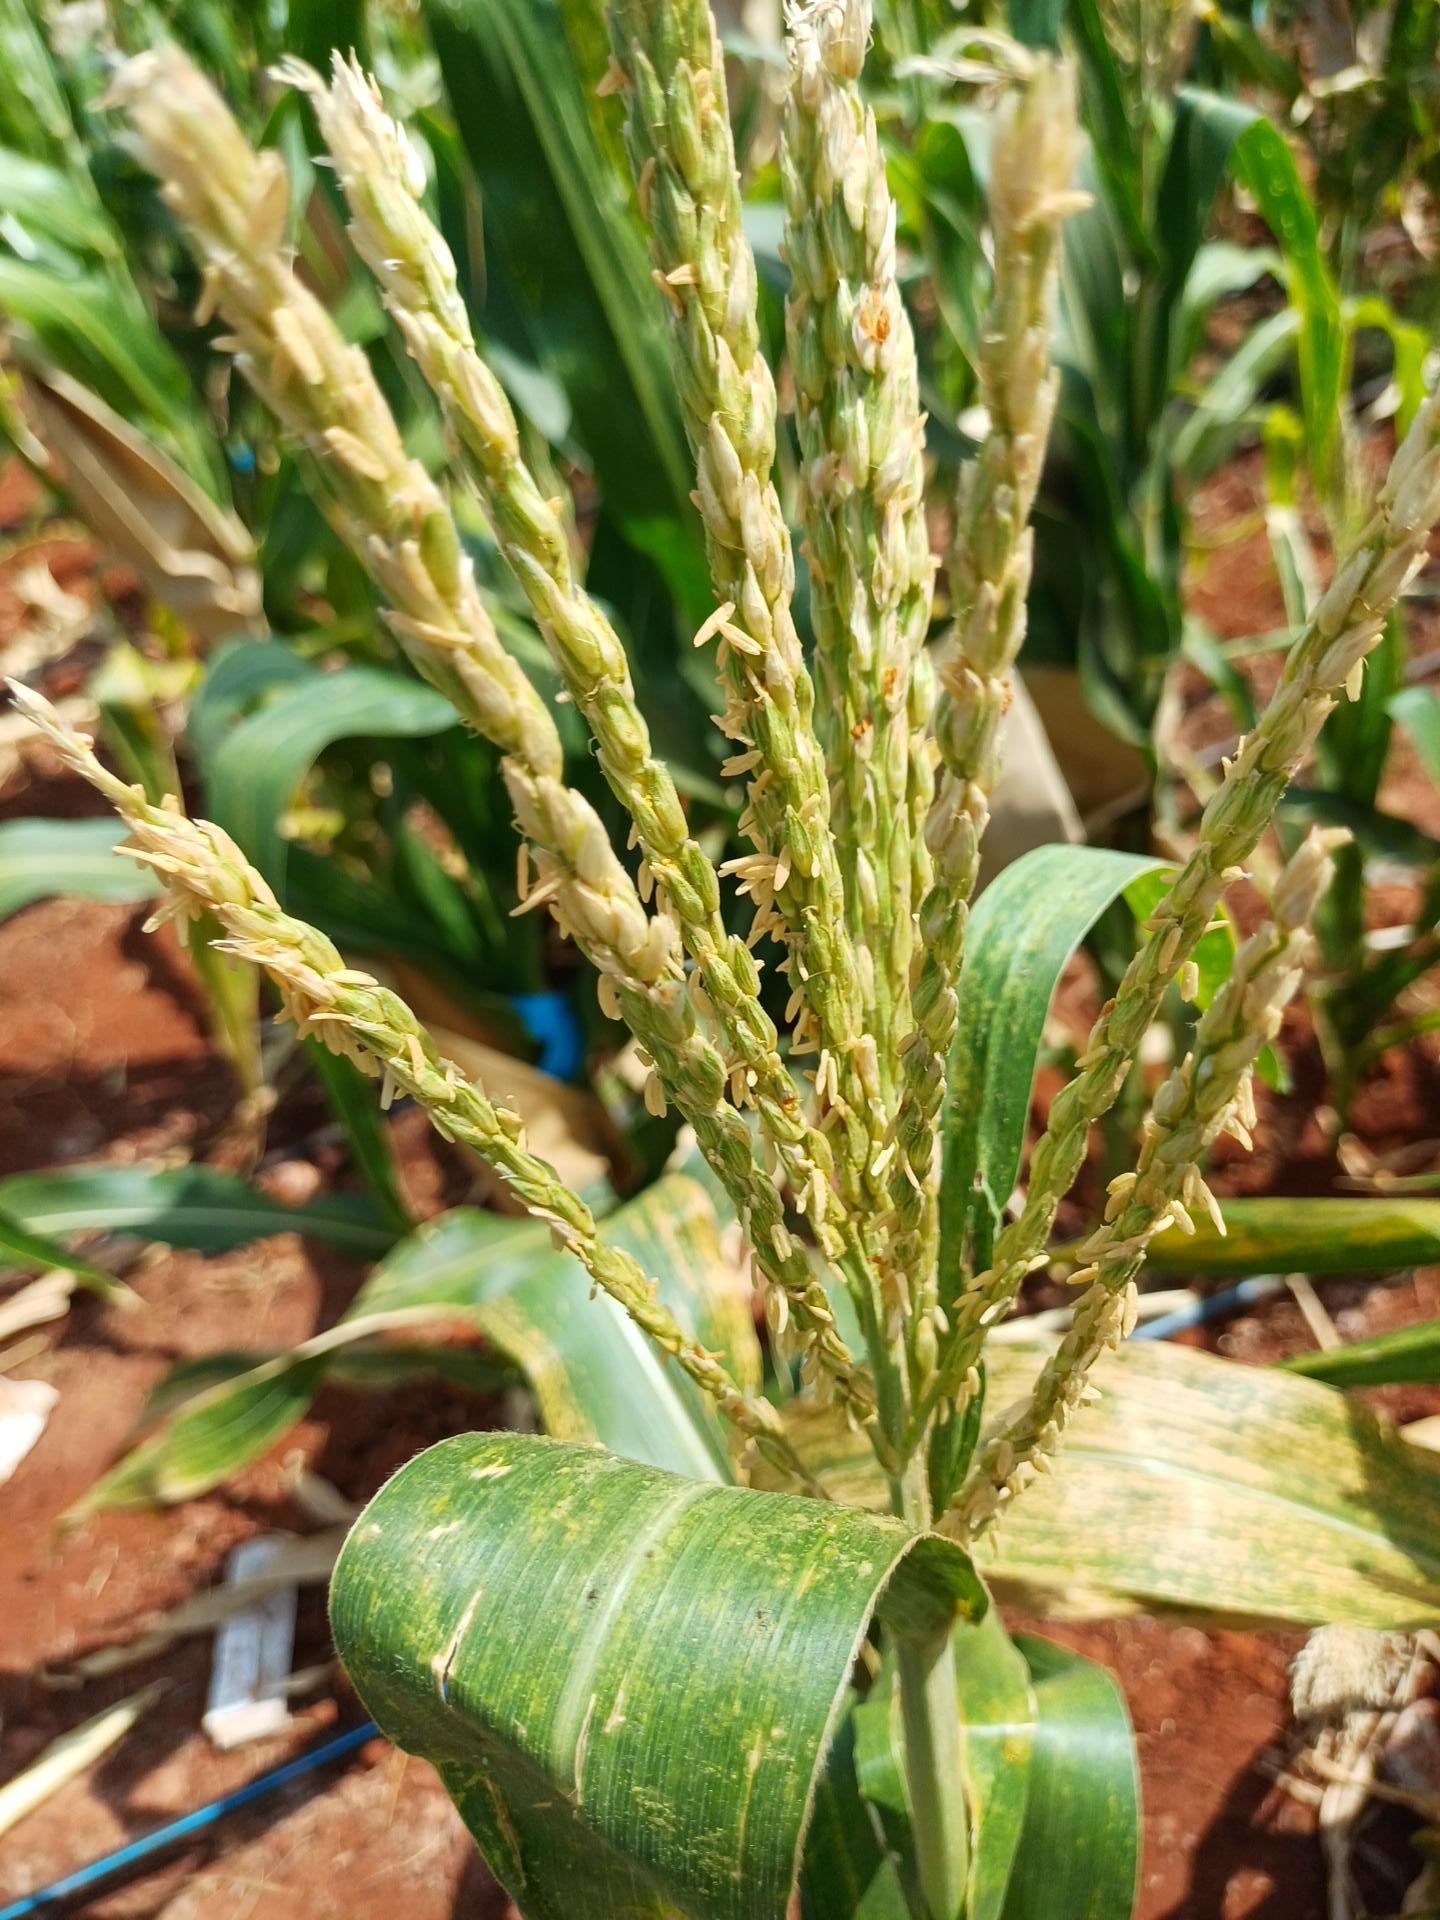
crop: maize
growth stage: flowering
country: Kenya
